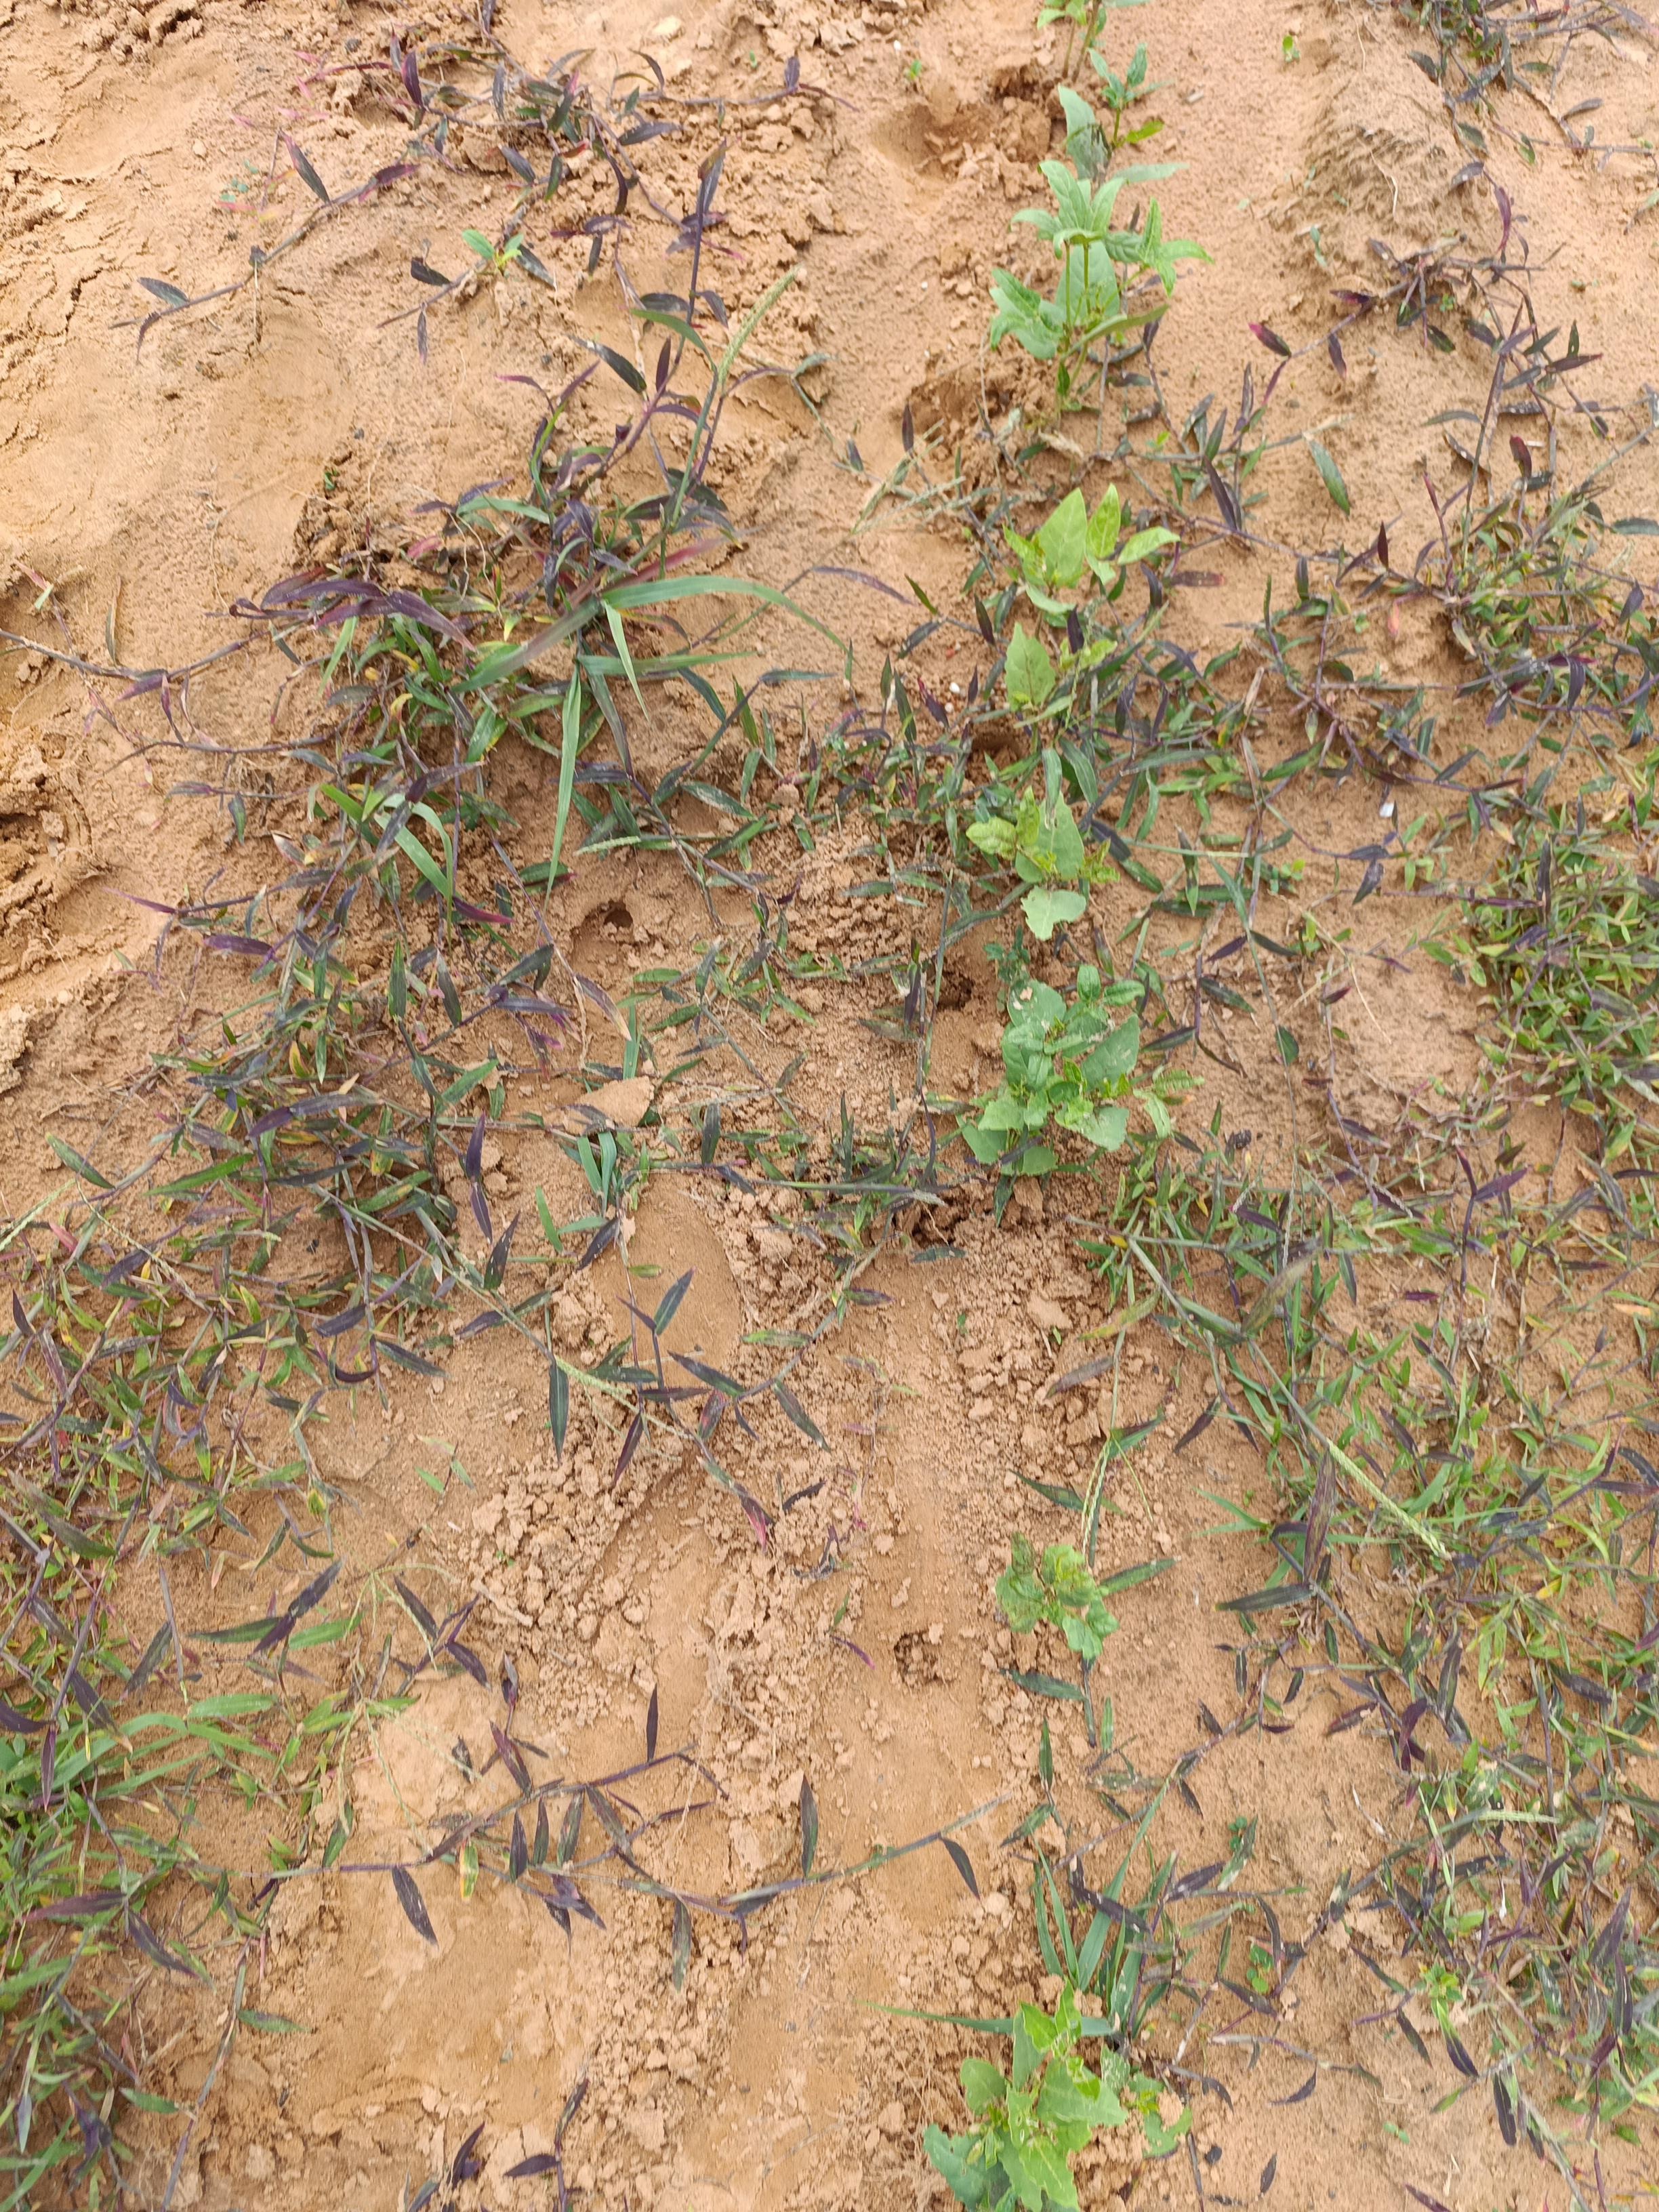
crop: cowpea
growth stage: emergence
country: Nigeria
